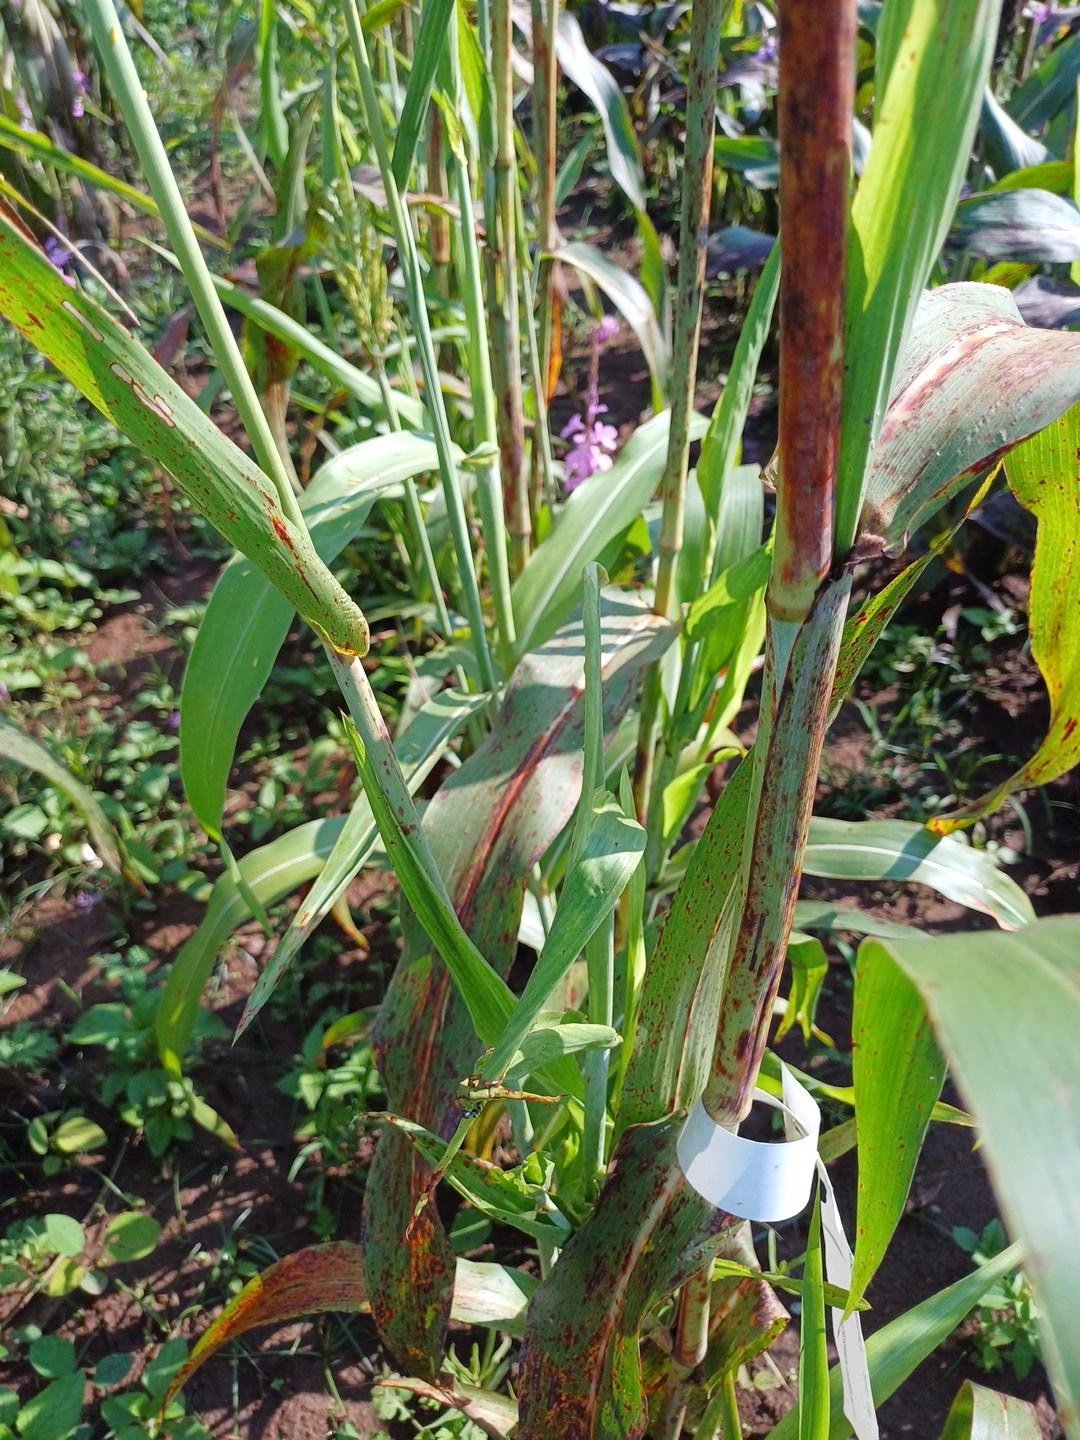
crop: sorghum
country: Kenya
